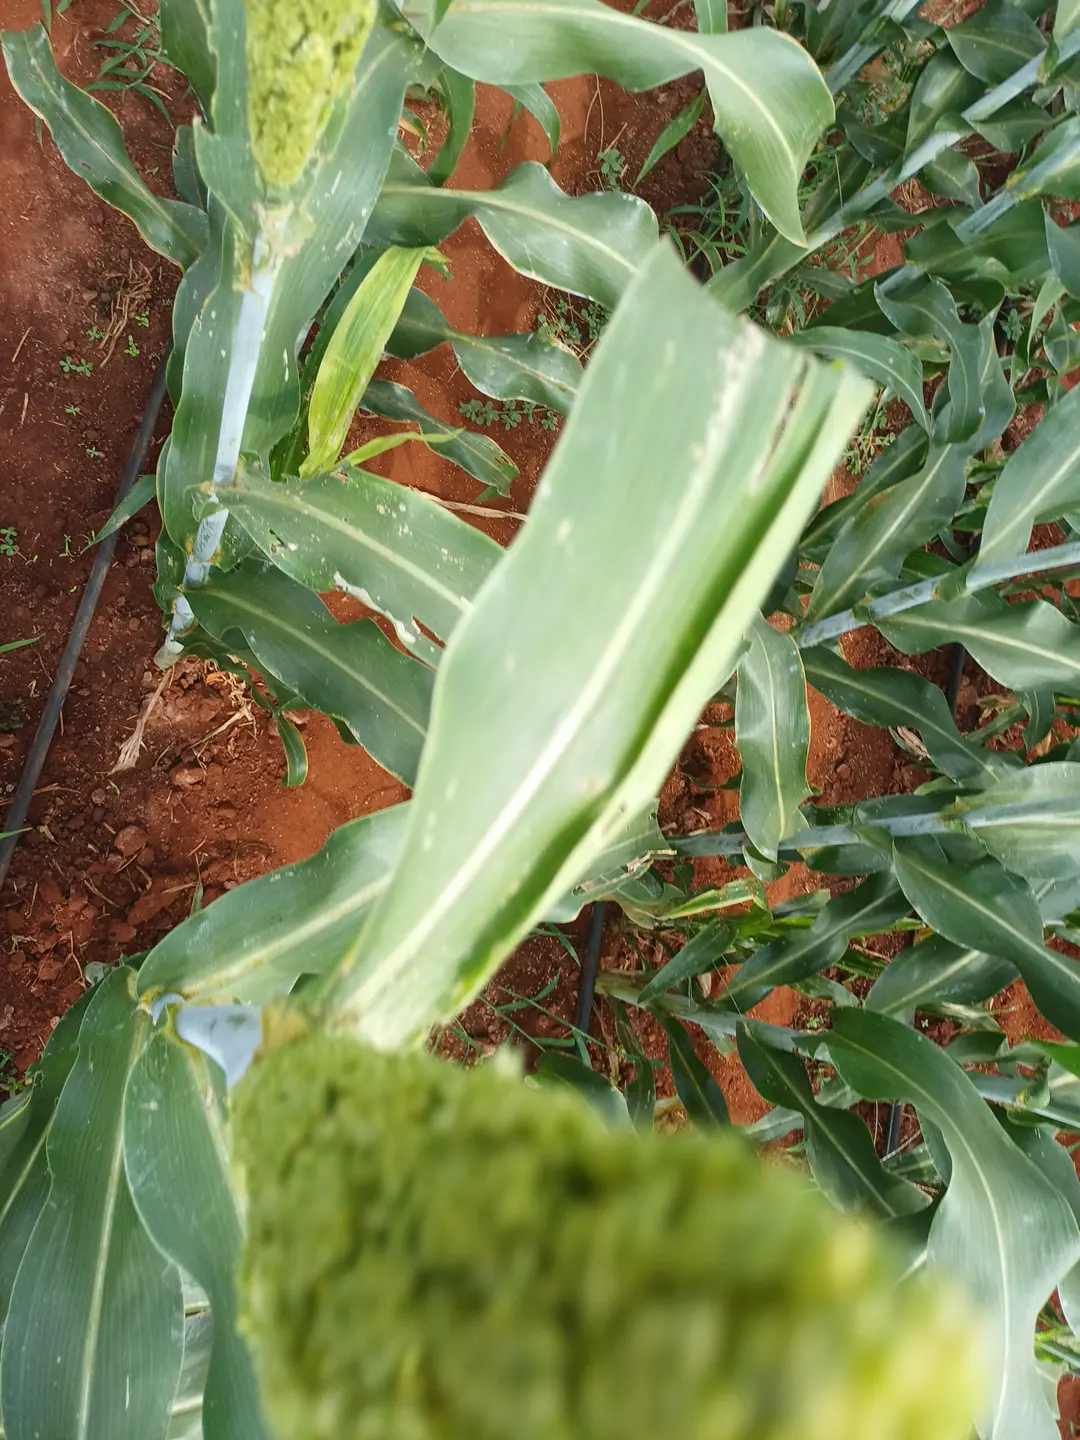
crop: sorghum
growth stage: flowering
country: Kenya
